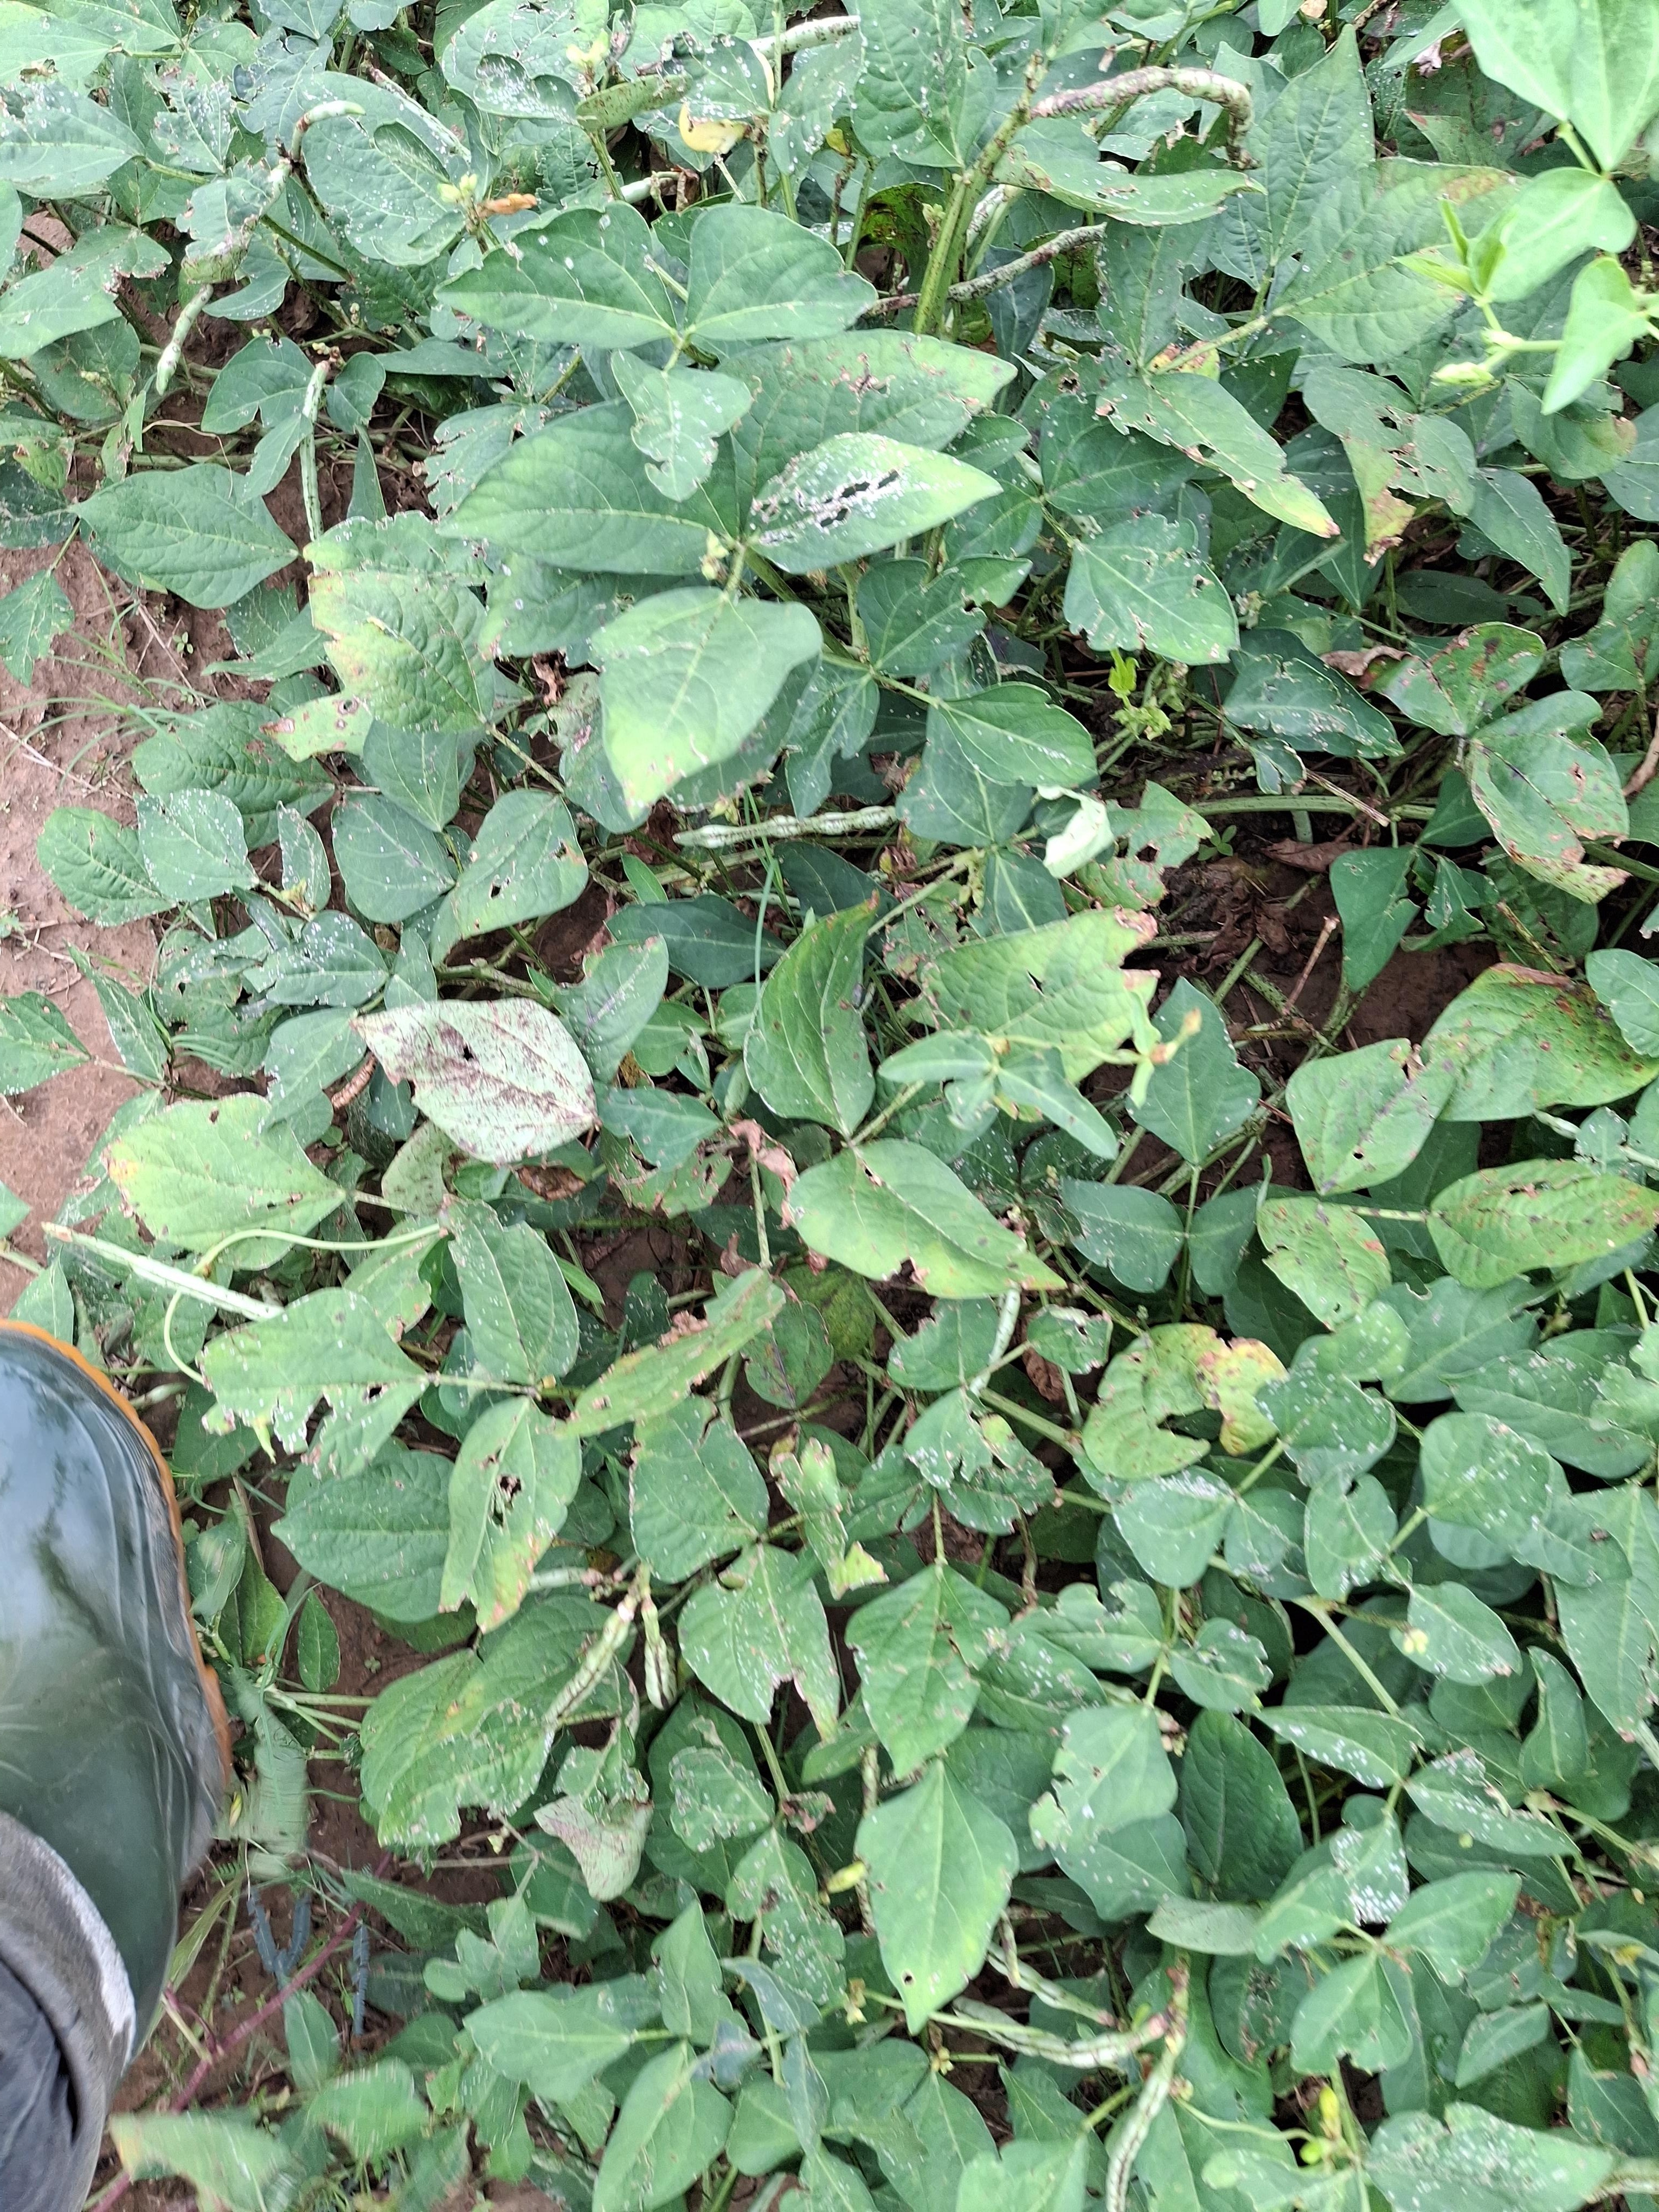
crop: cowpea
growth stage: development pod
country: Nigeria
